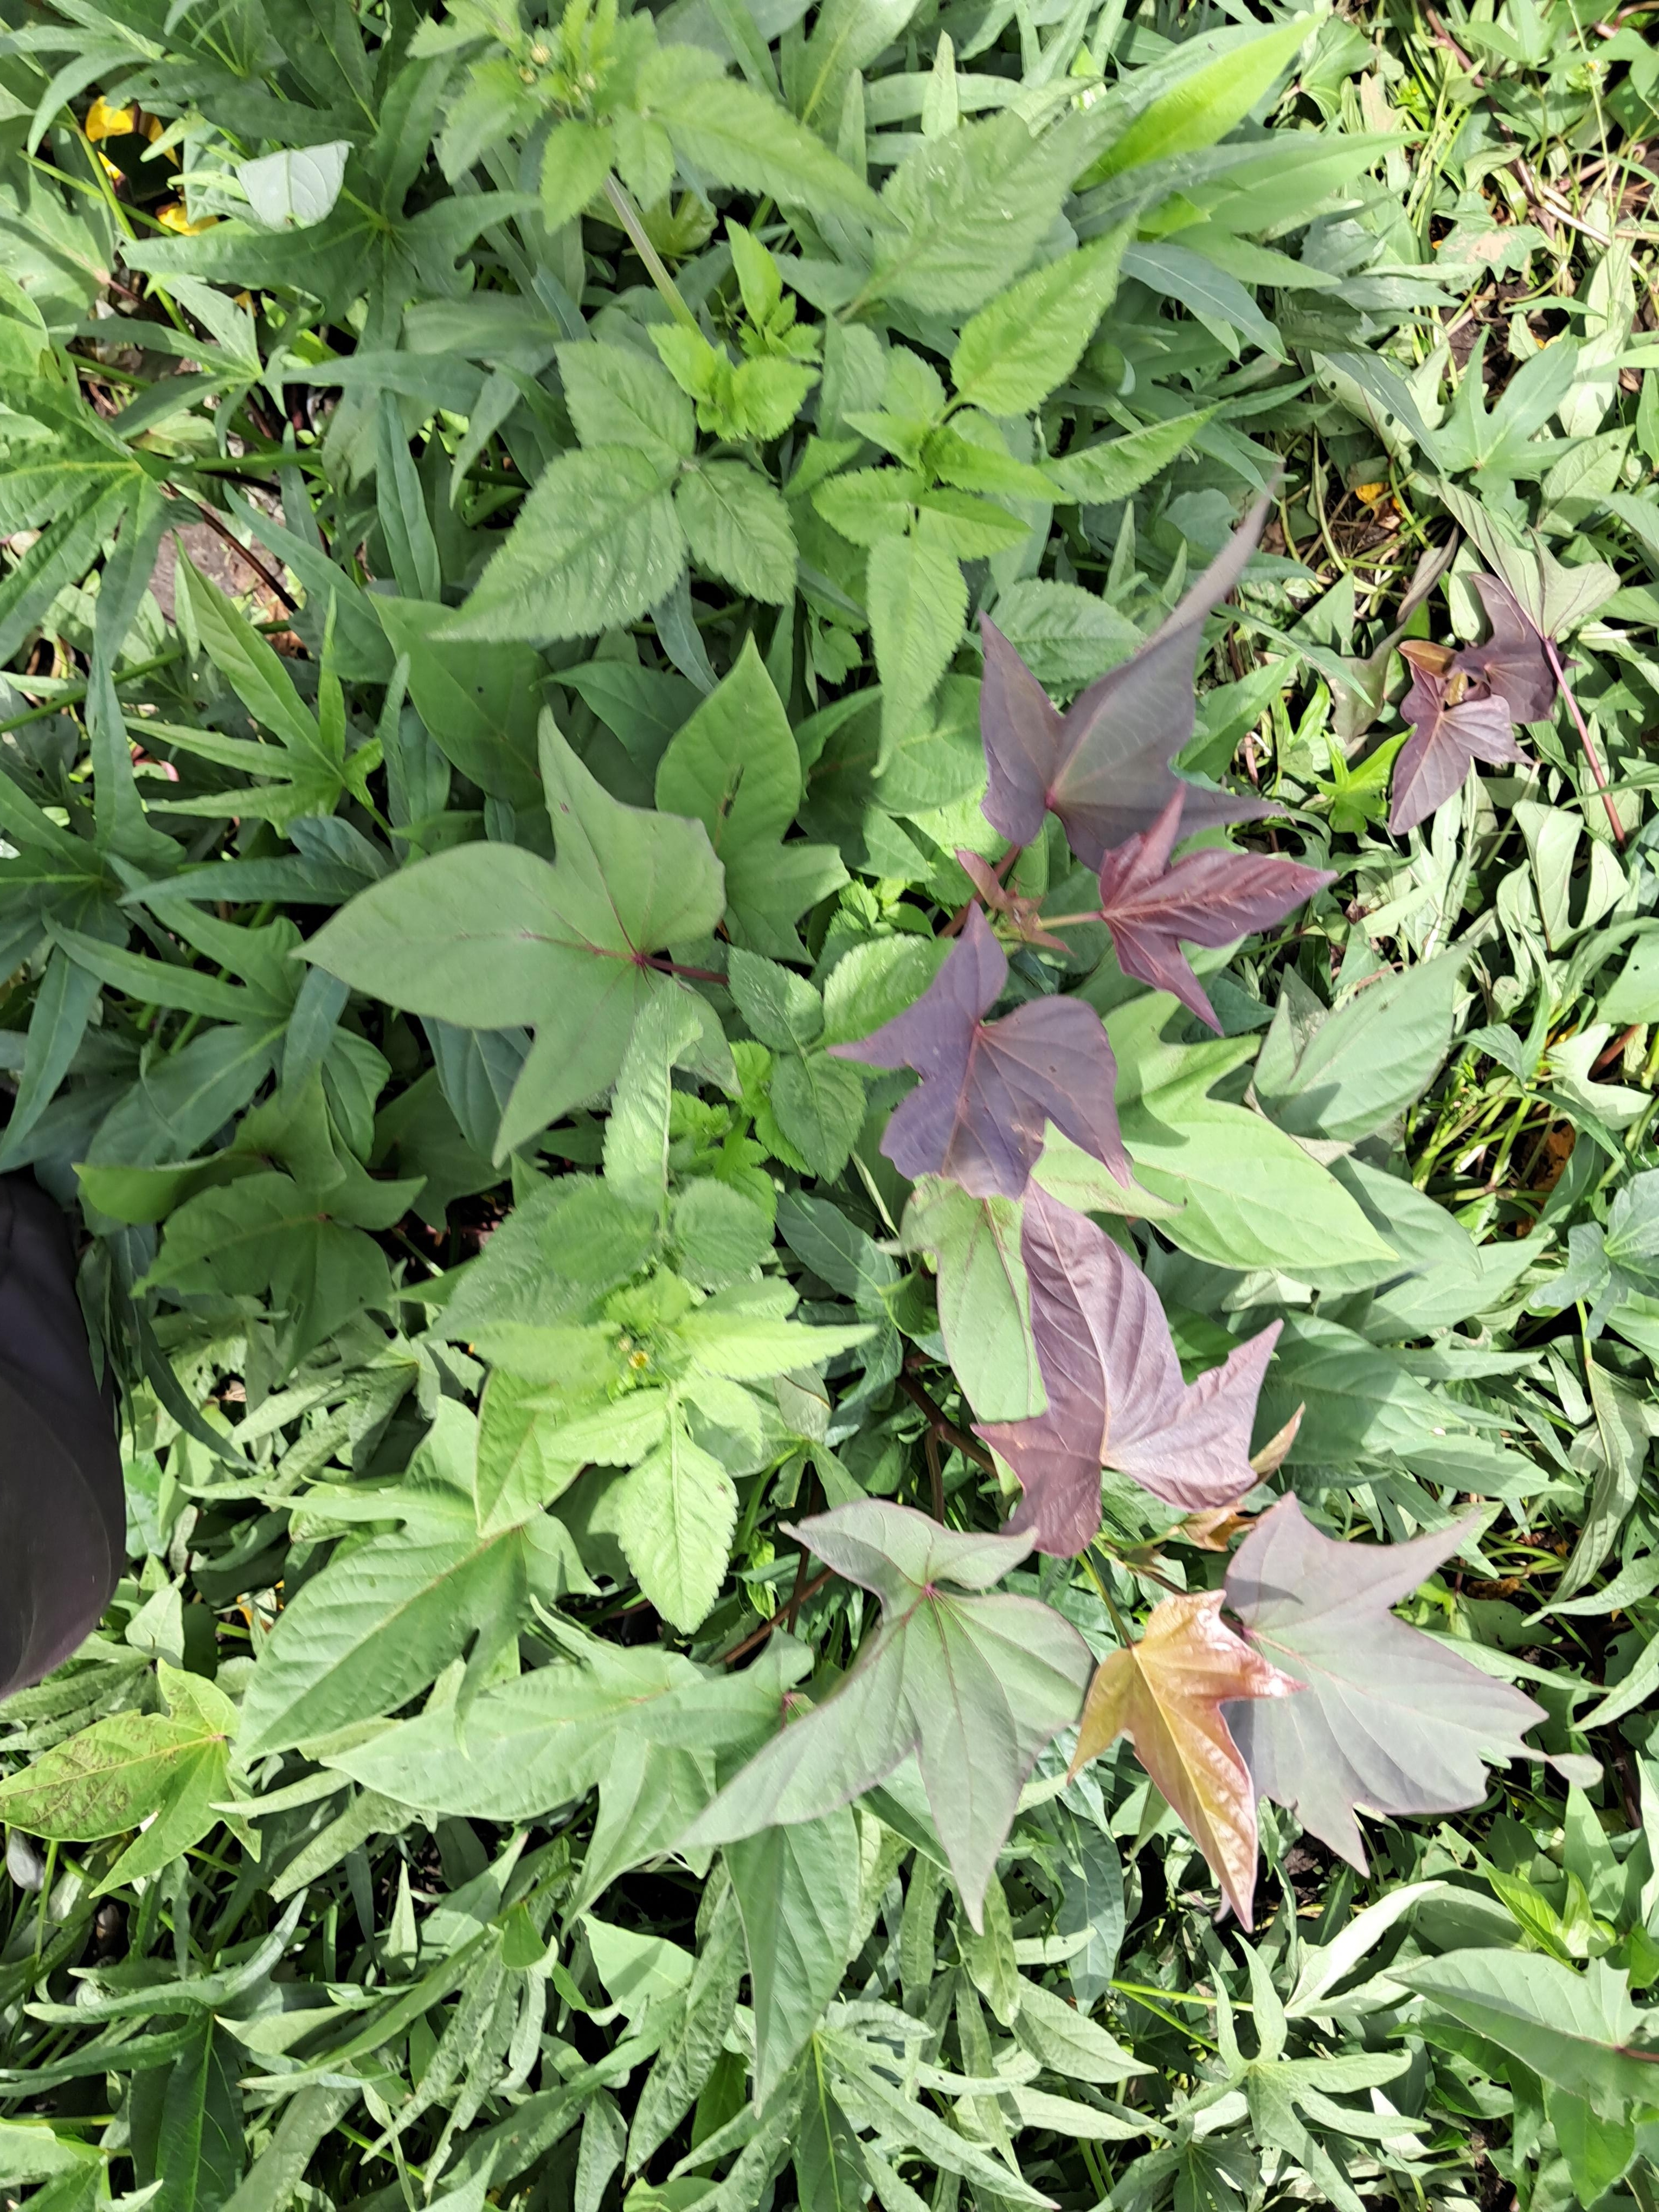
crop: sweet potato
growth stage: vegetative
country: Tanzania
